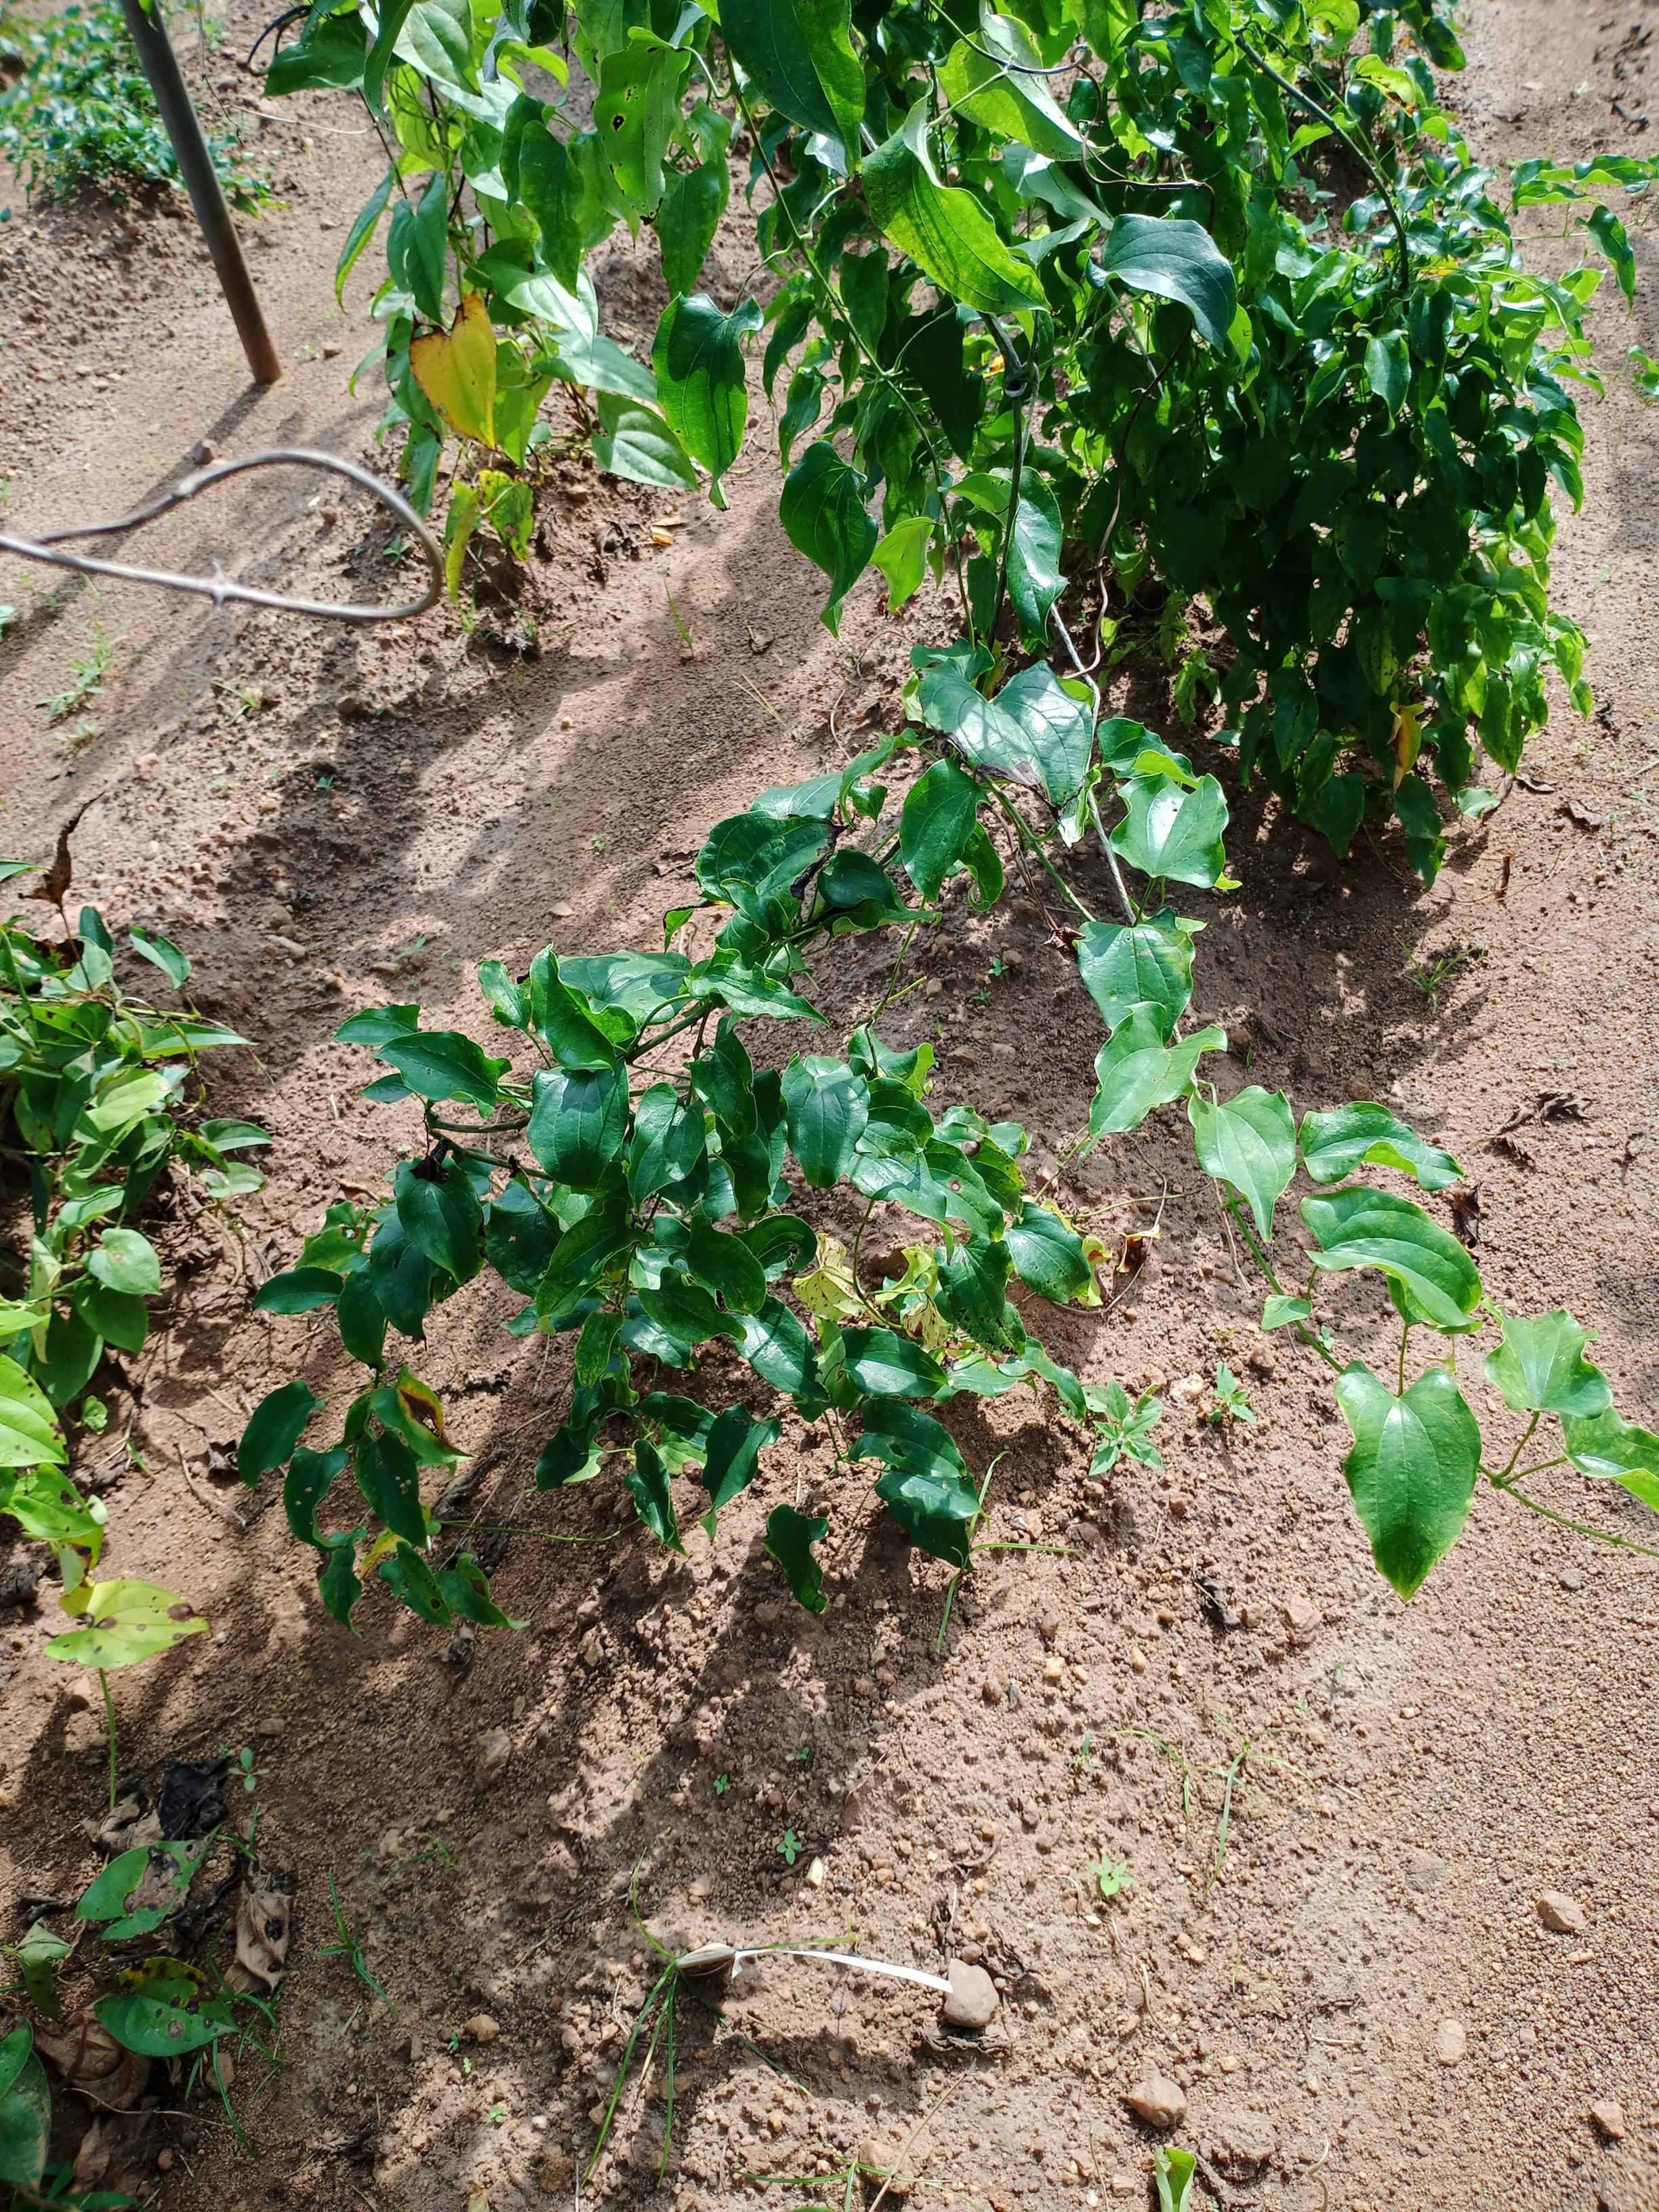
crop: yam
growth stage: vegetative
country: Nigeria
